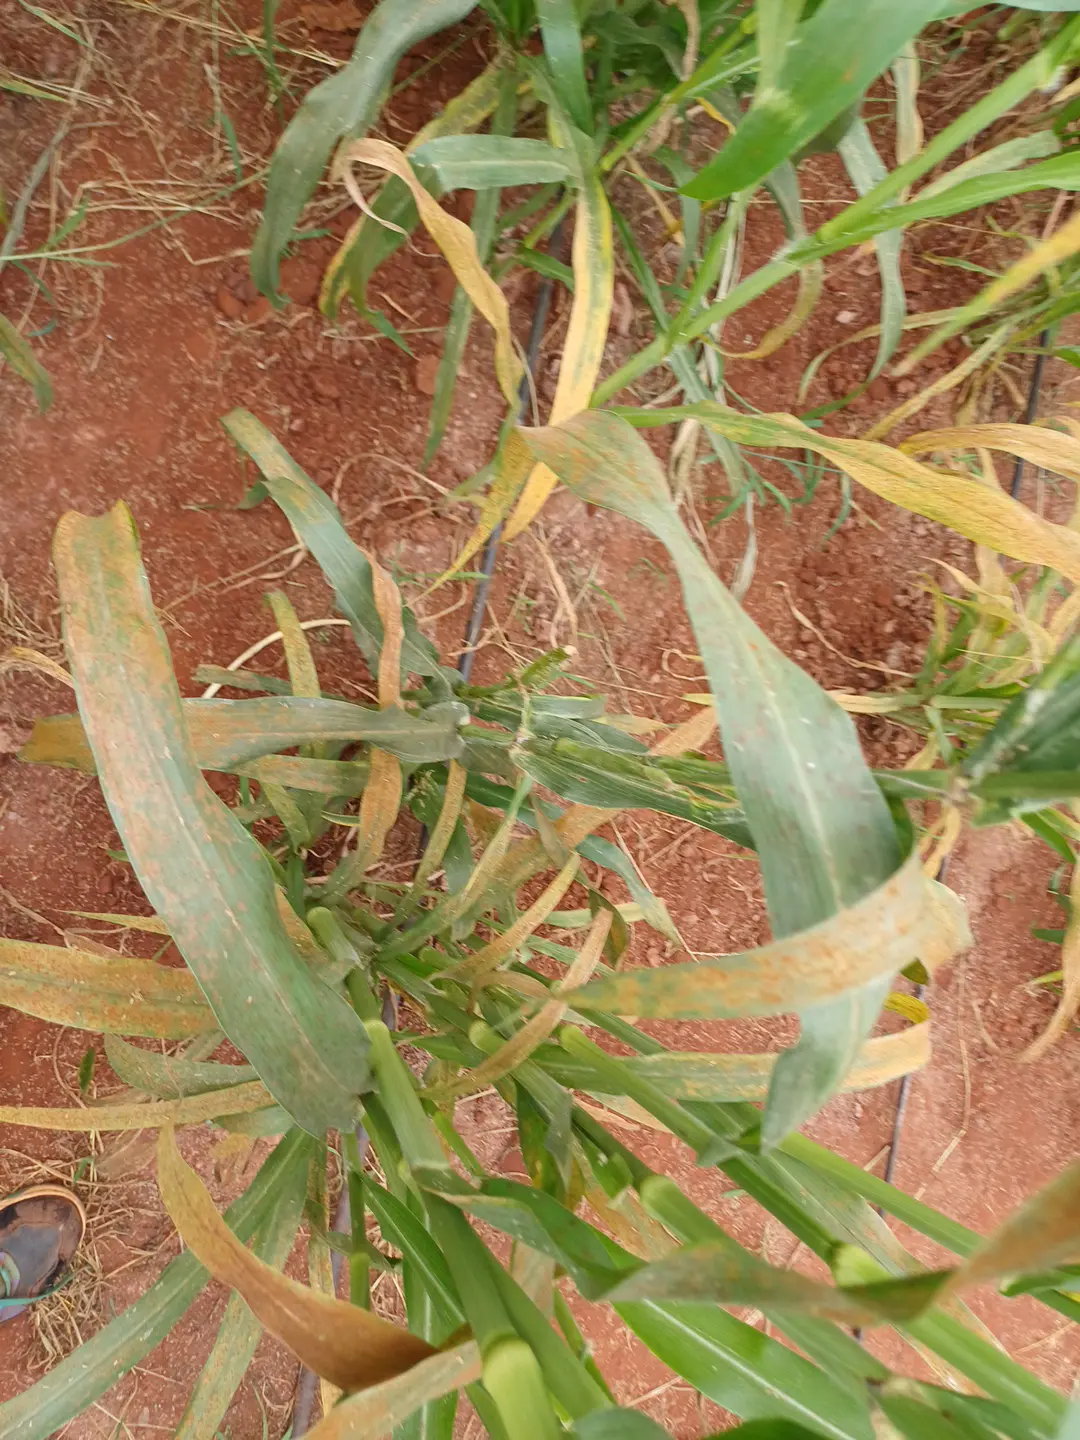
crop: pearl millet
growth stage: filling grain
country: Kenya
